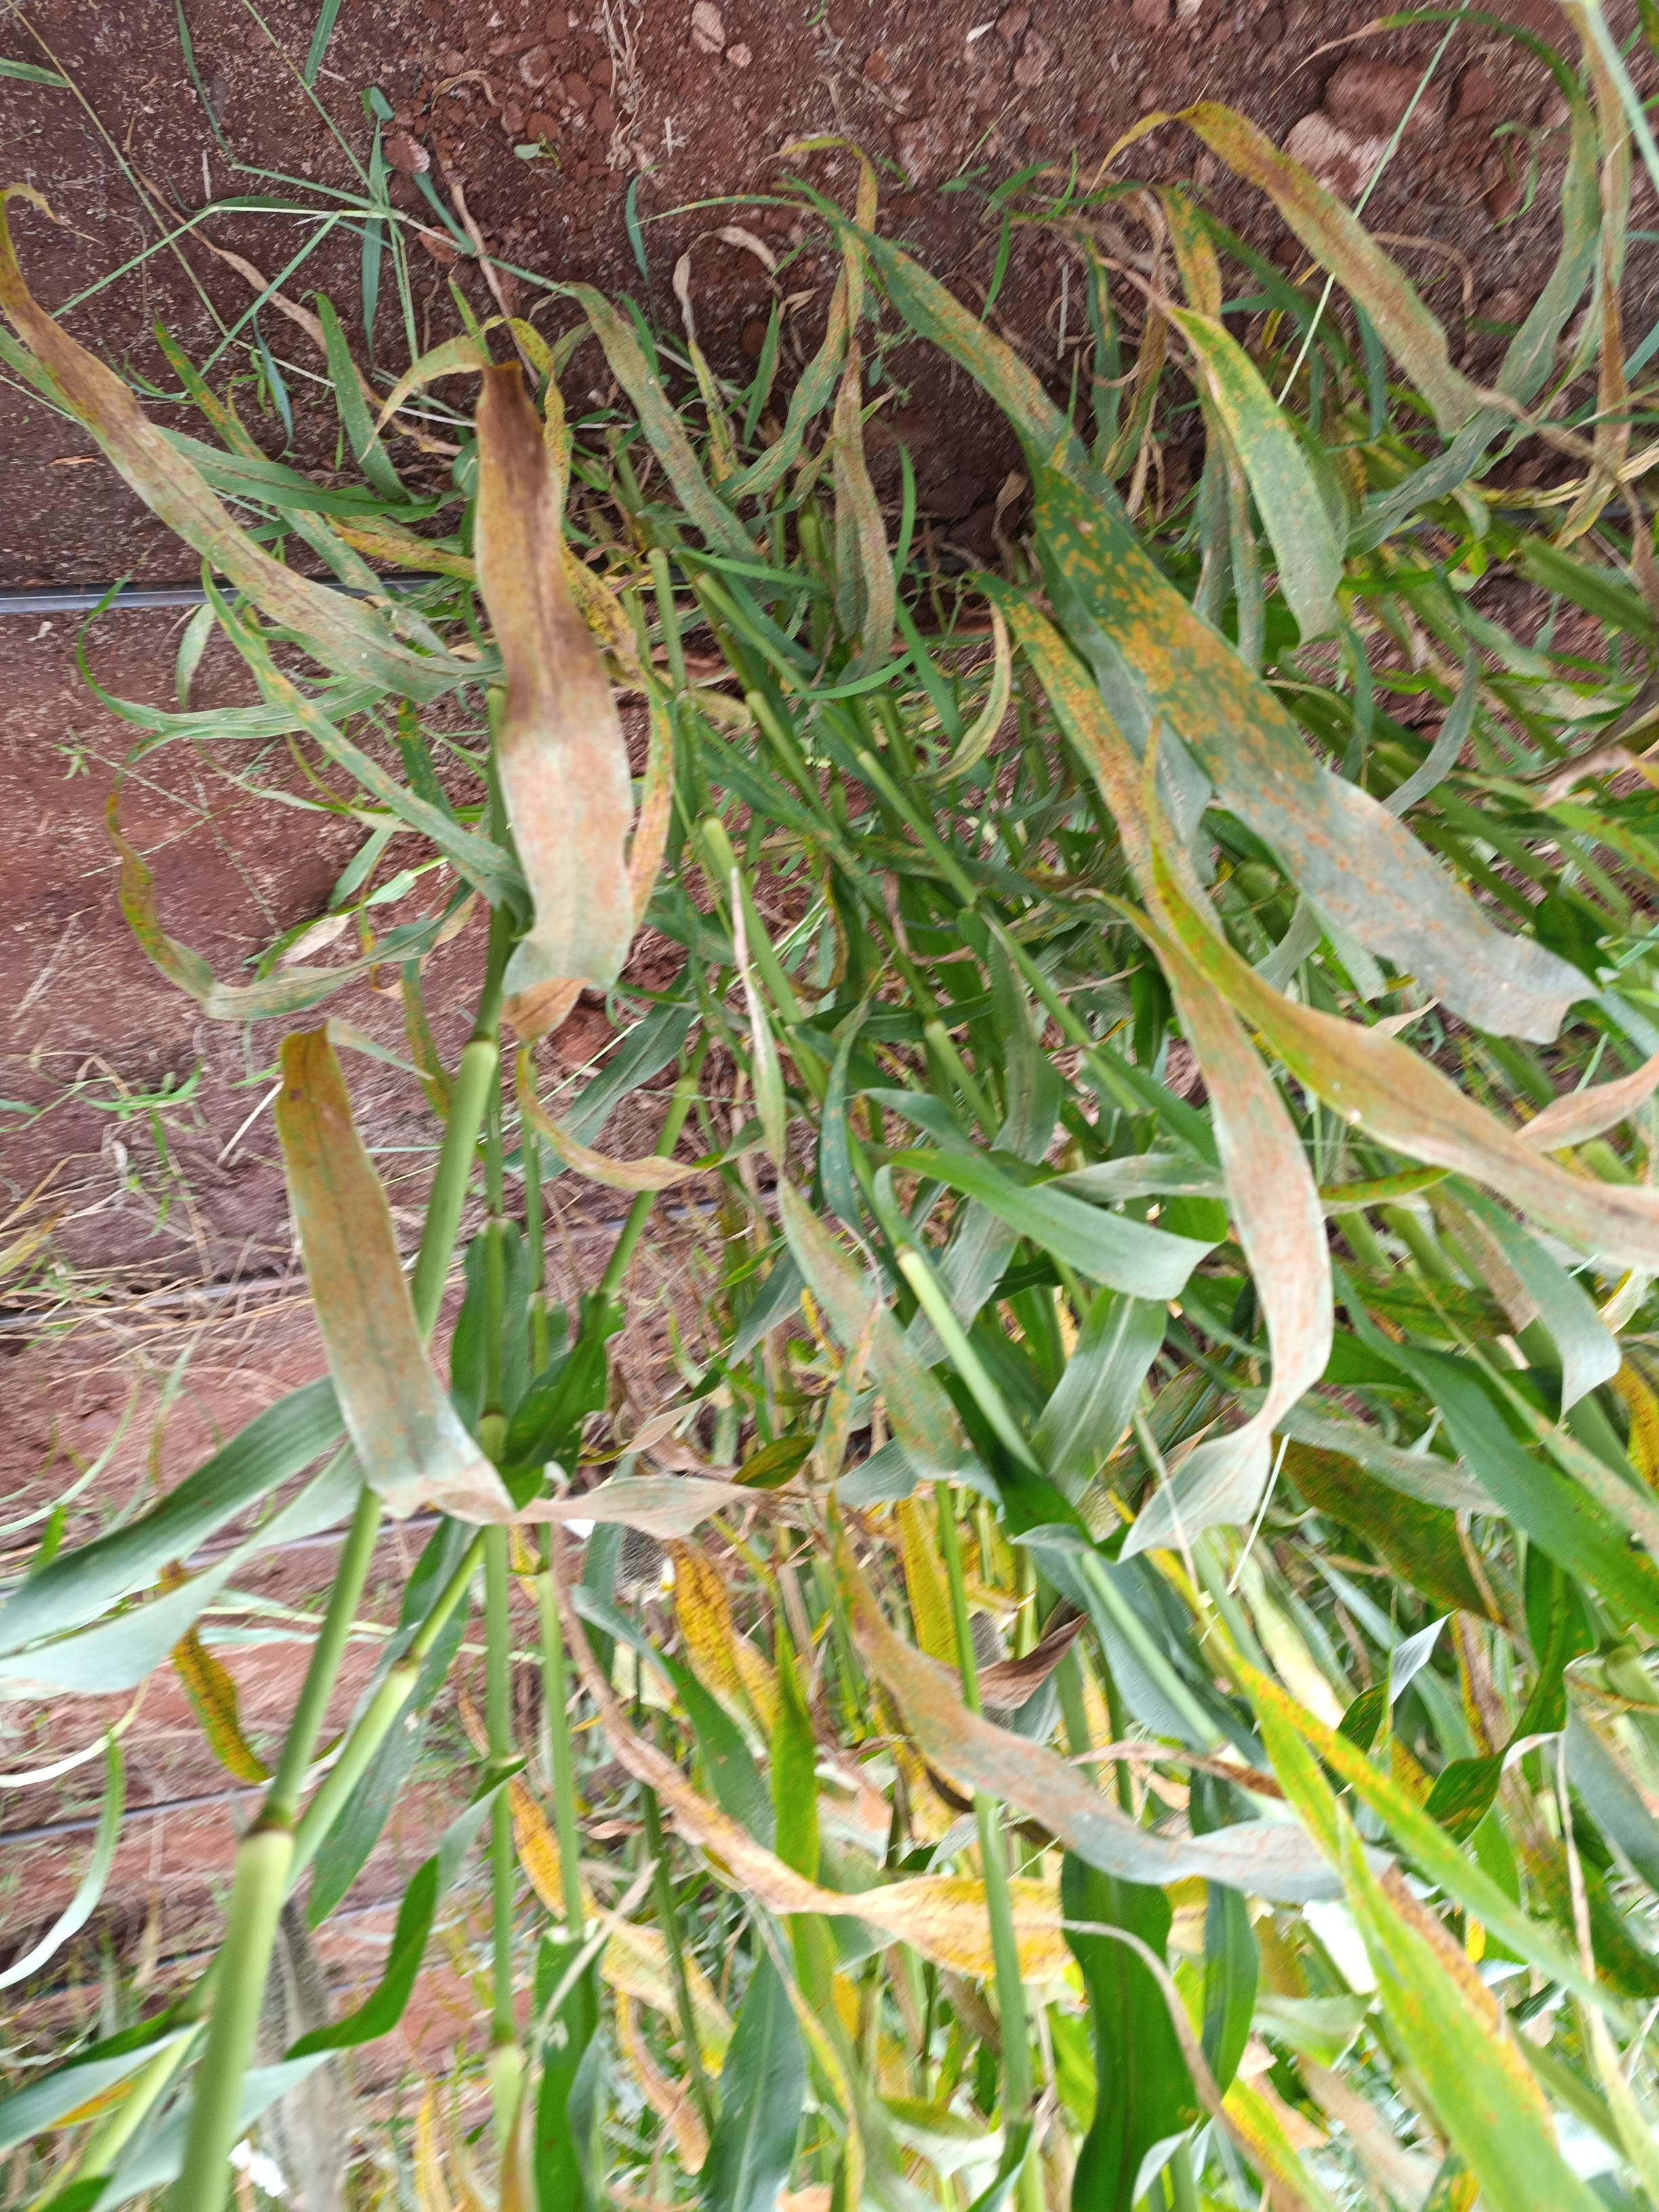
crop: pearl millet
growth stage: filling grain
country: Kenya
